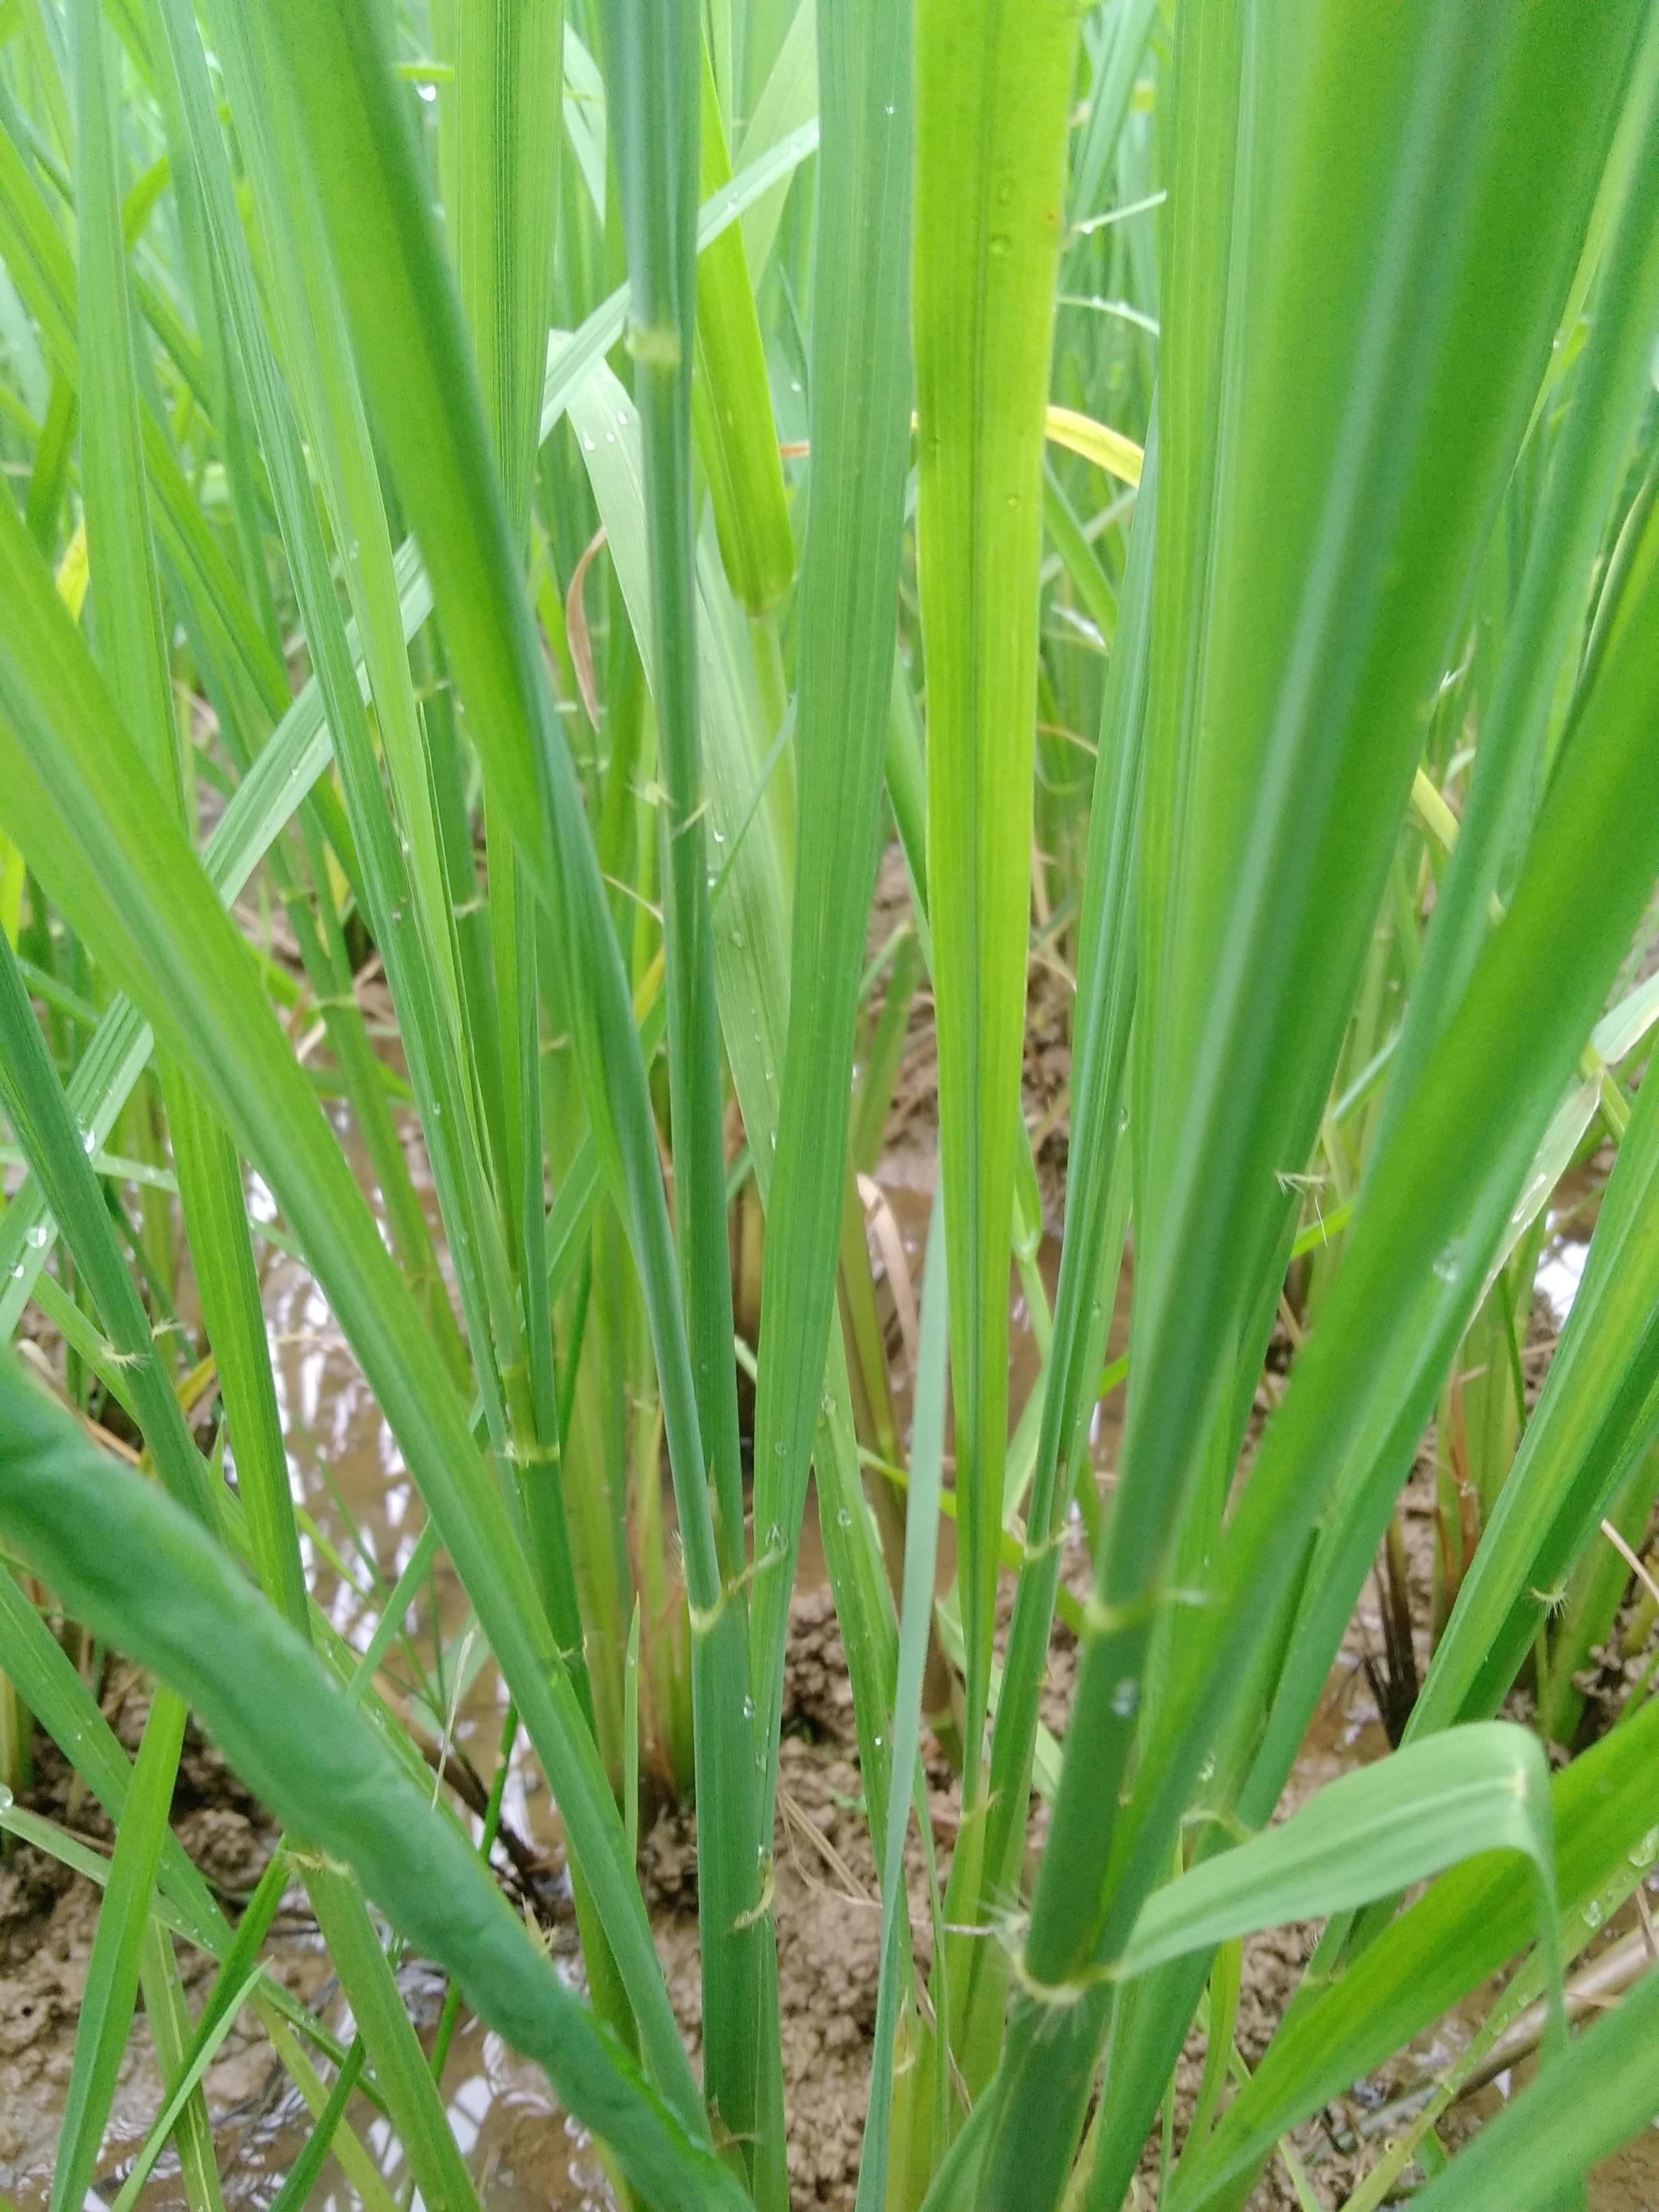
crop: rice
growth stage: vegetative
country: Nigeria
